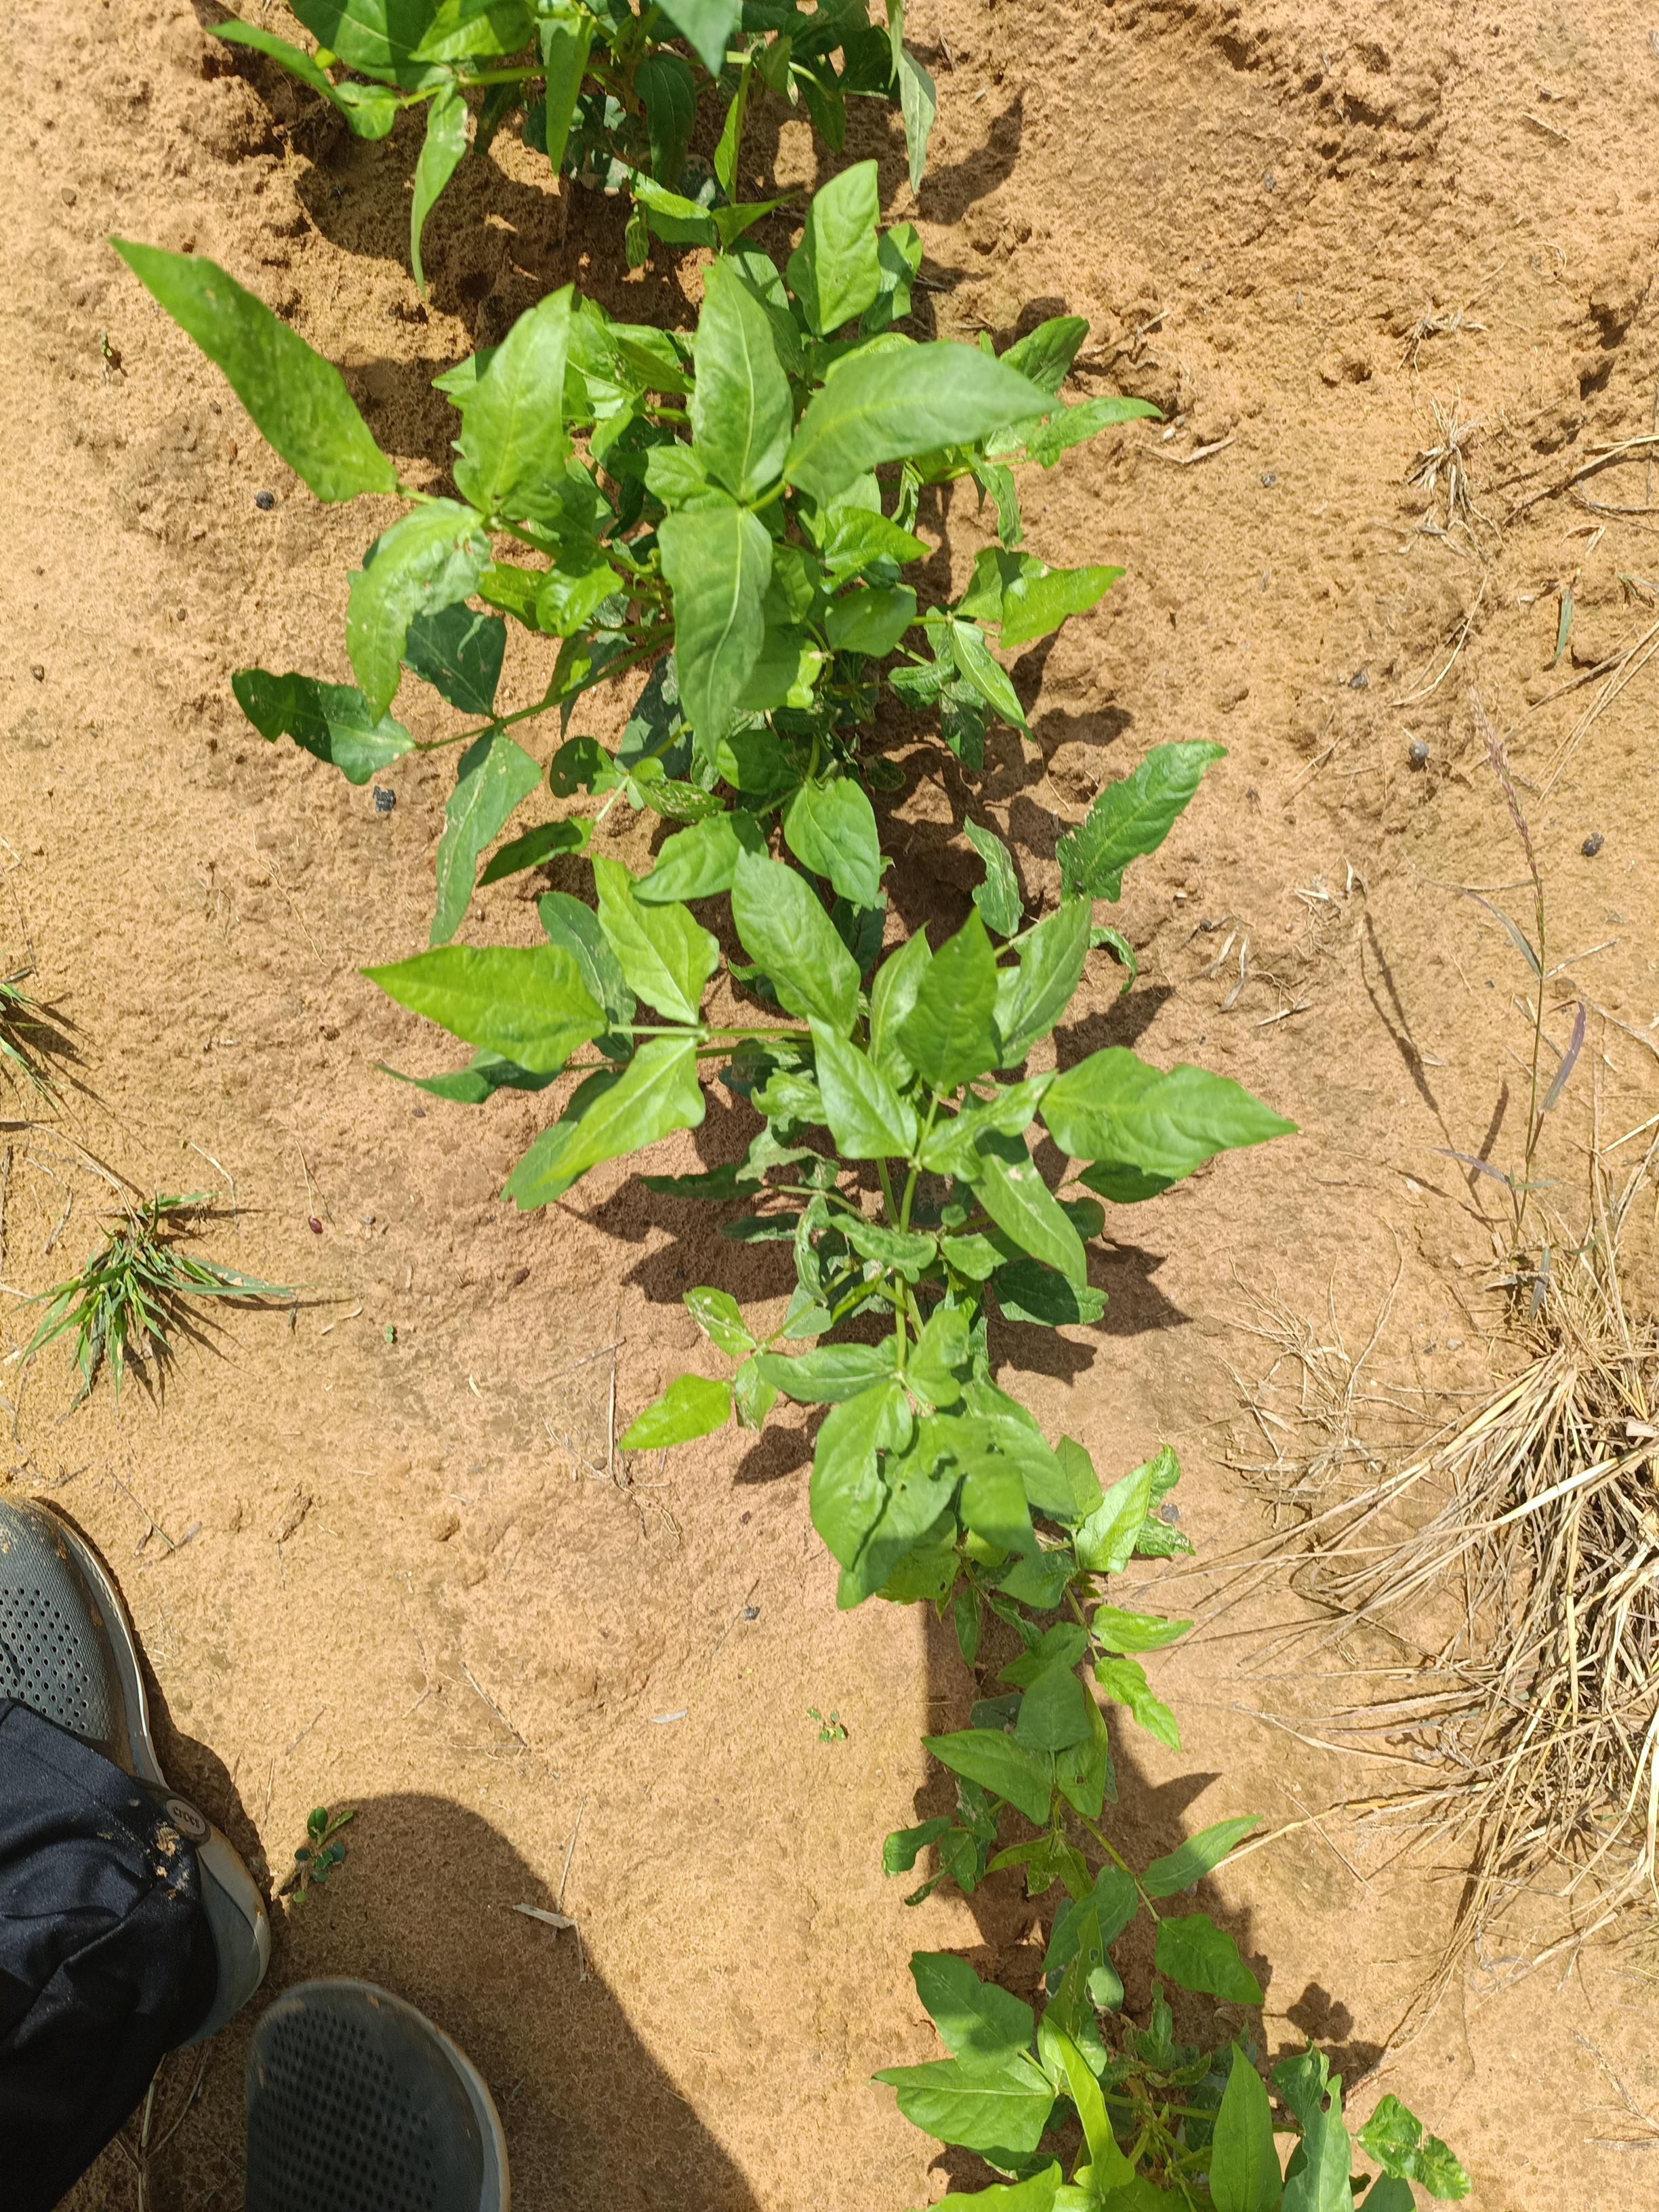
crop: cowpea
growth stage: emergence
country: Nigeria
